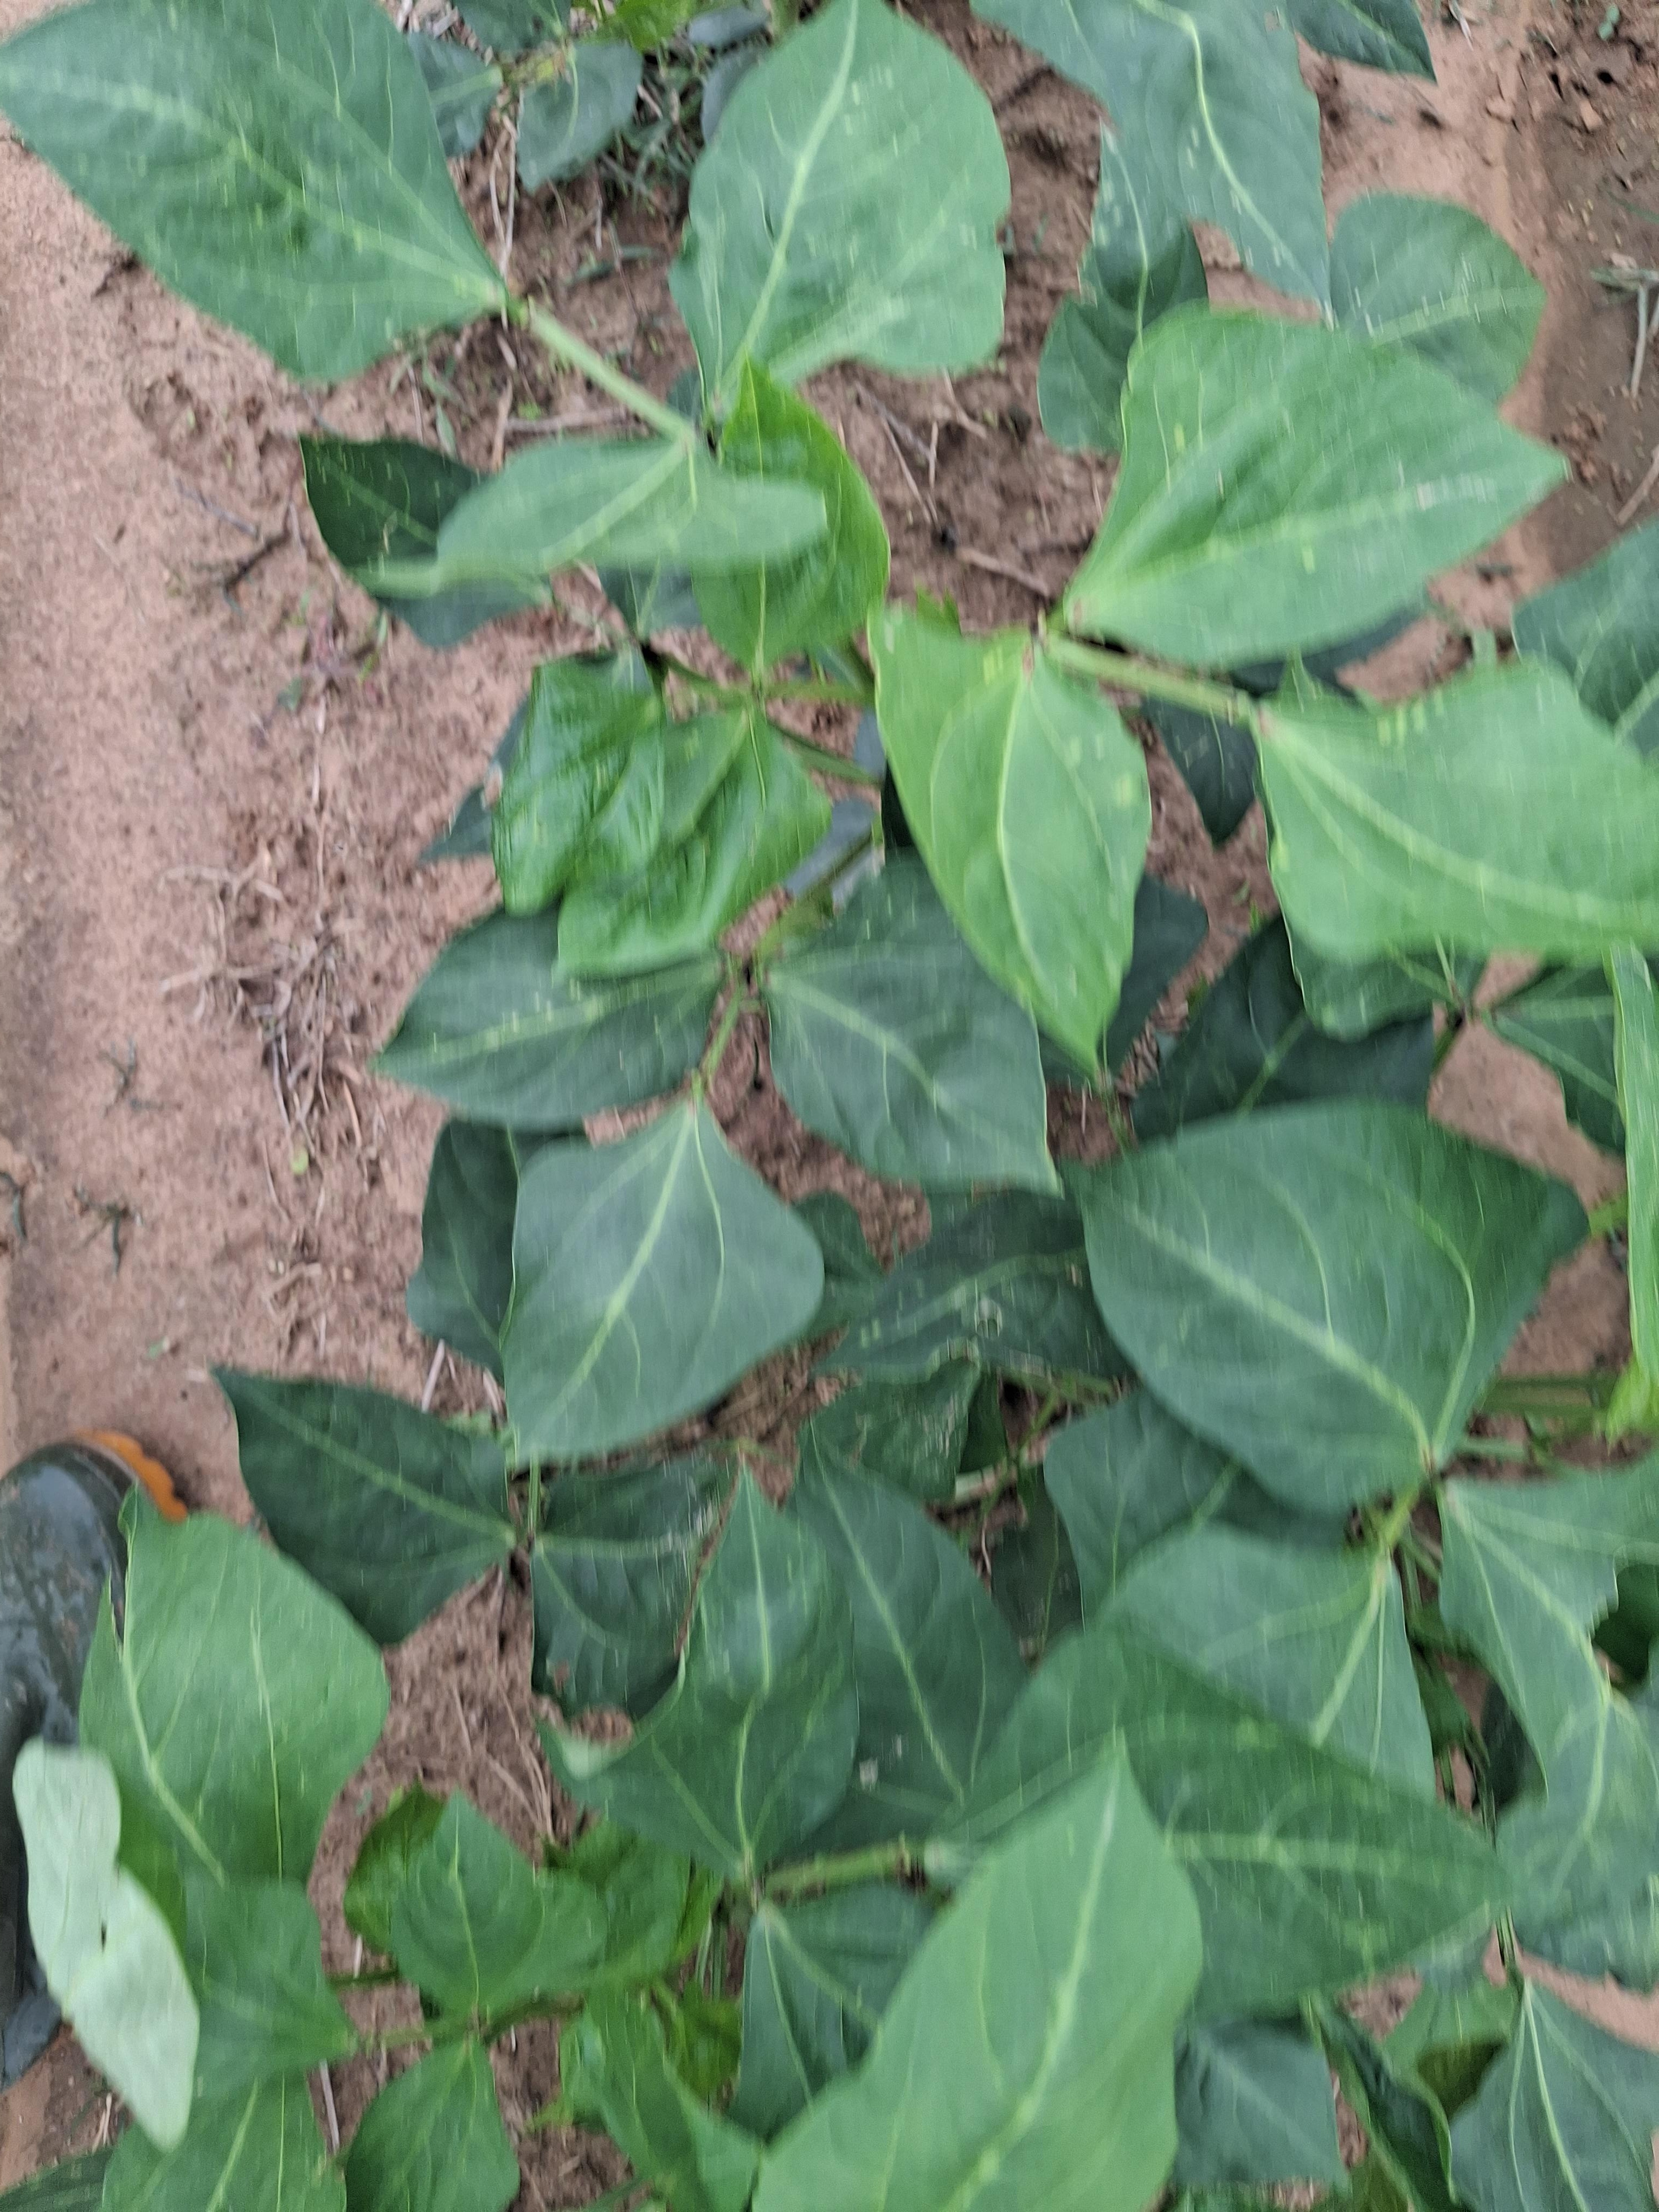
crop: cowpea
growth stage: vegetative
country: Nigeria
